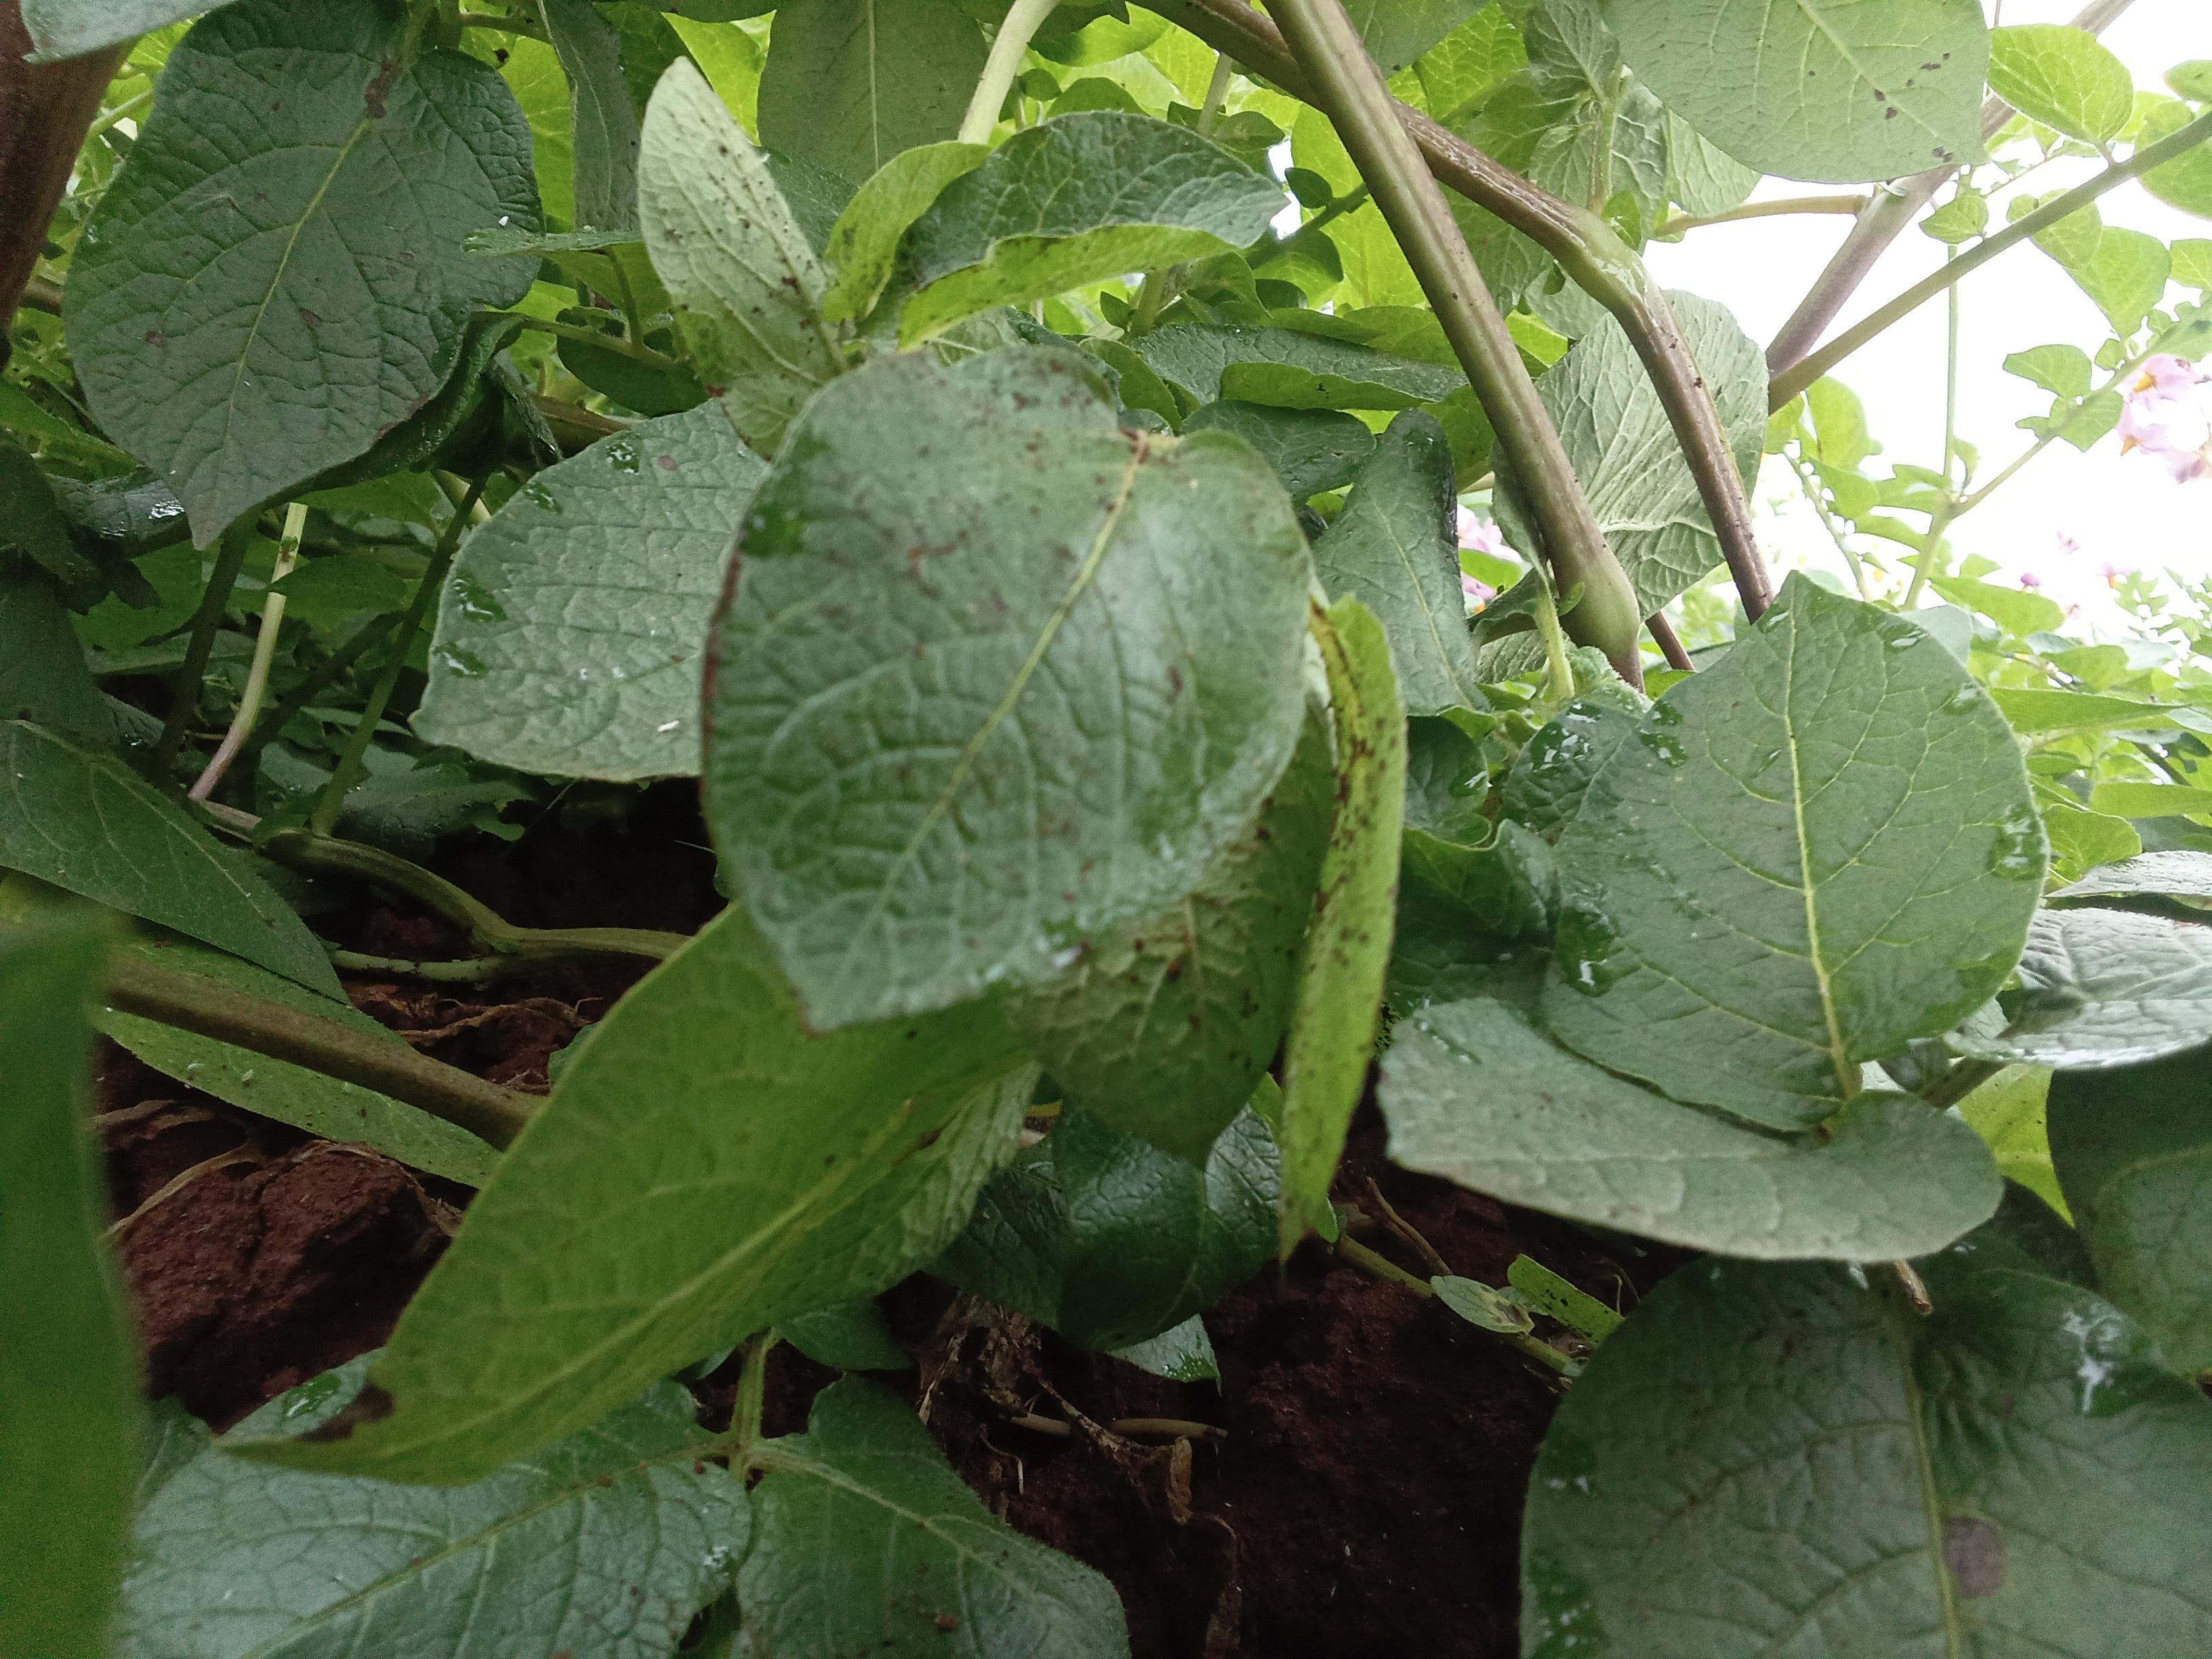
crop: potato
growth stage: flowering
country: Kenya
